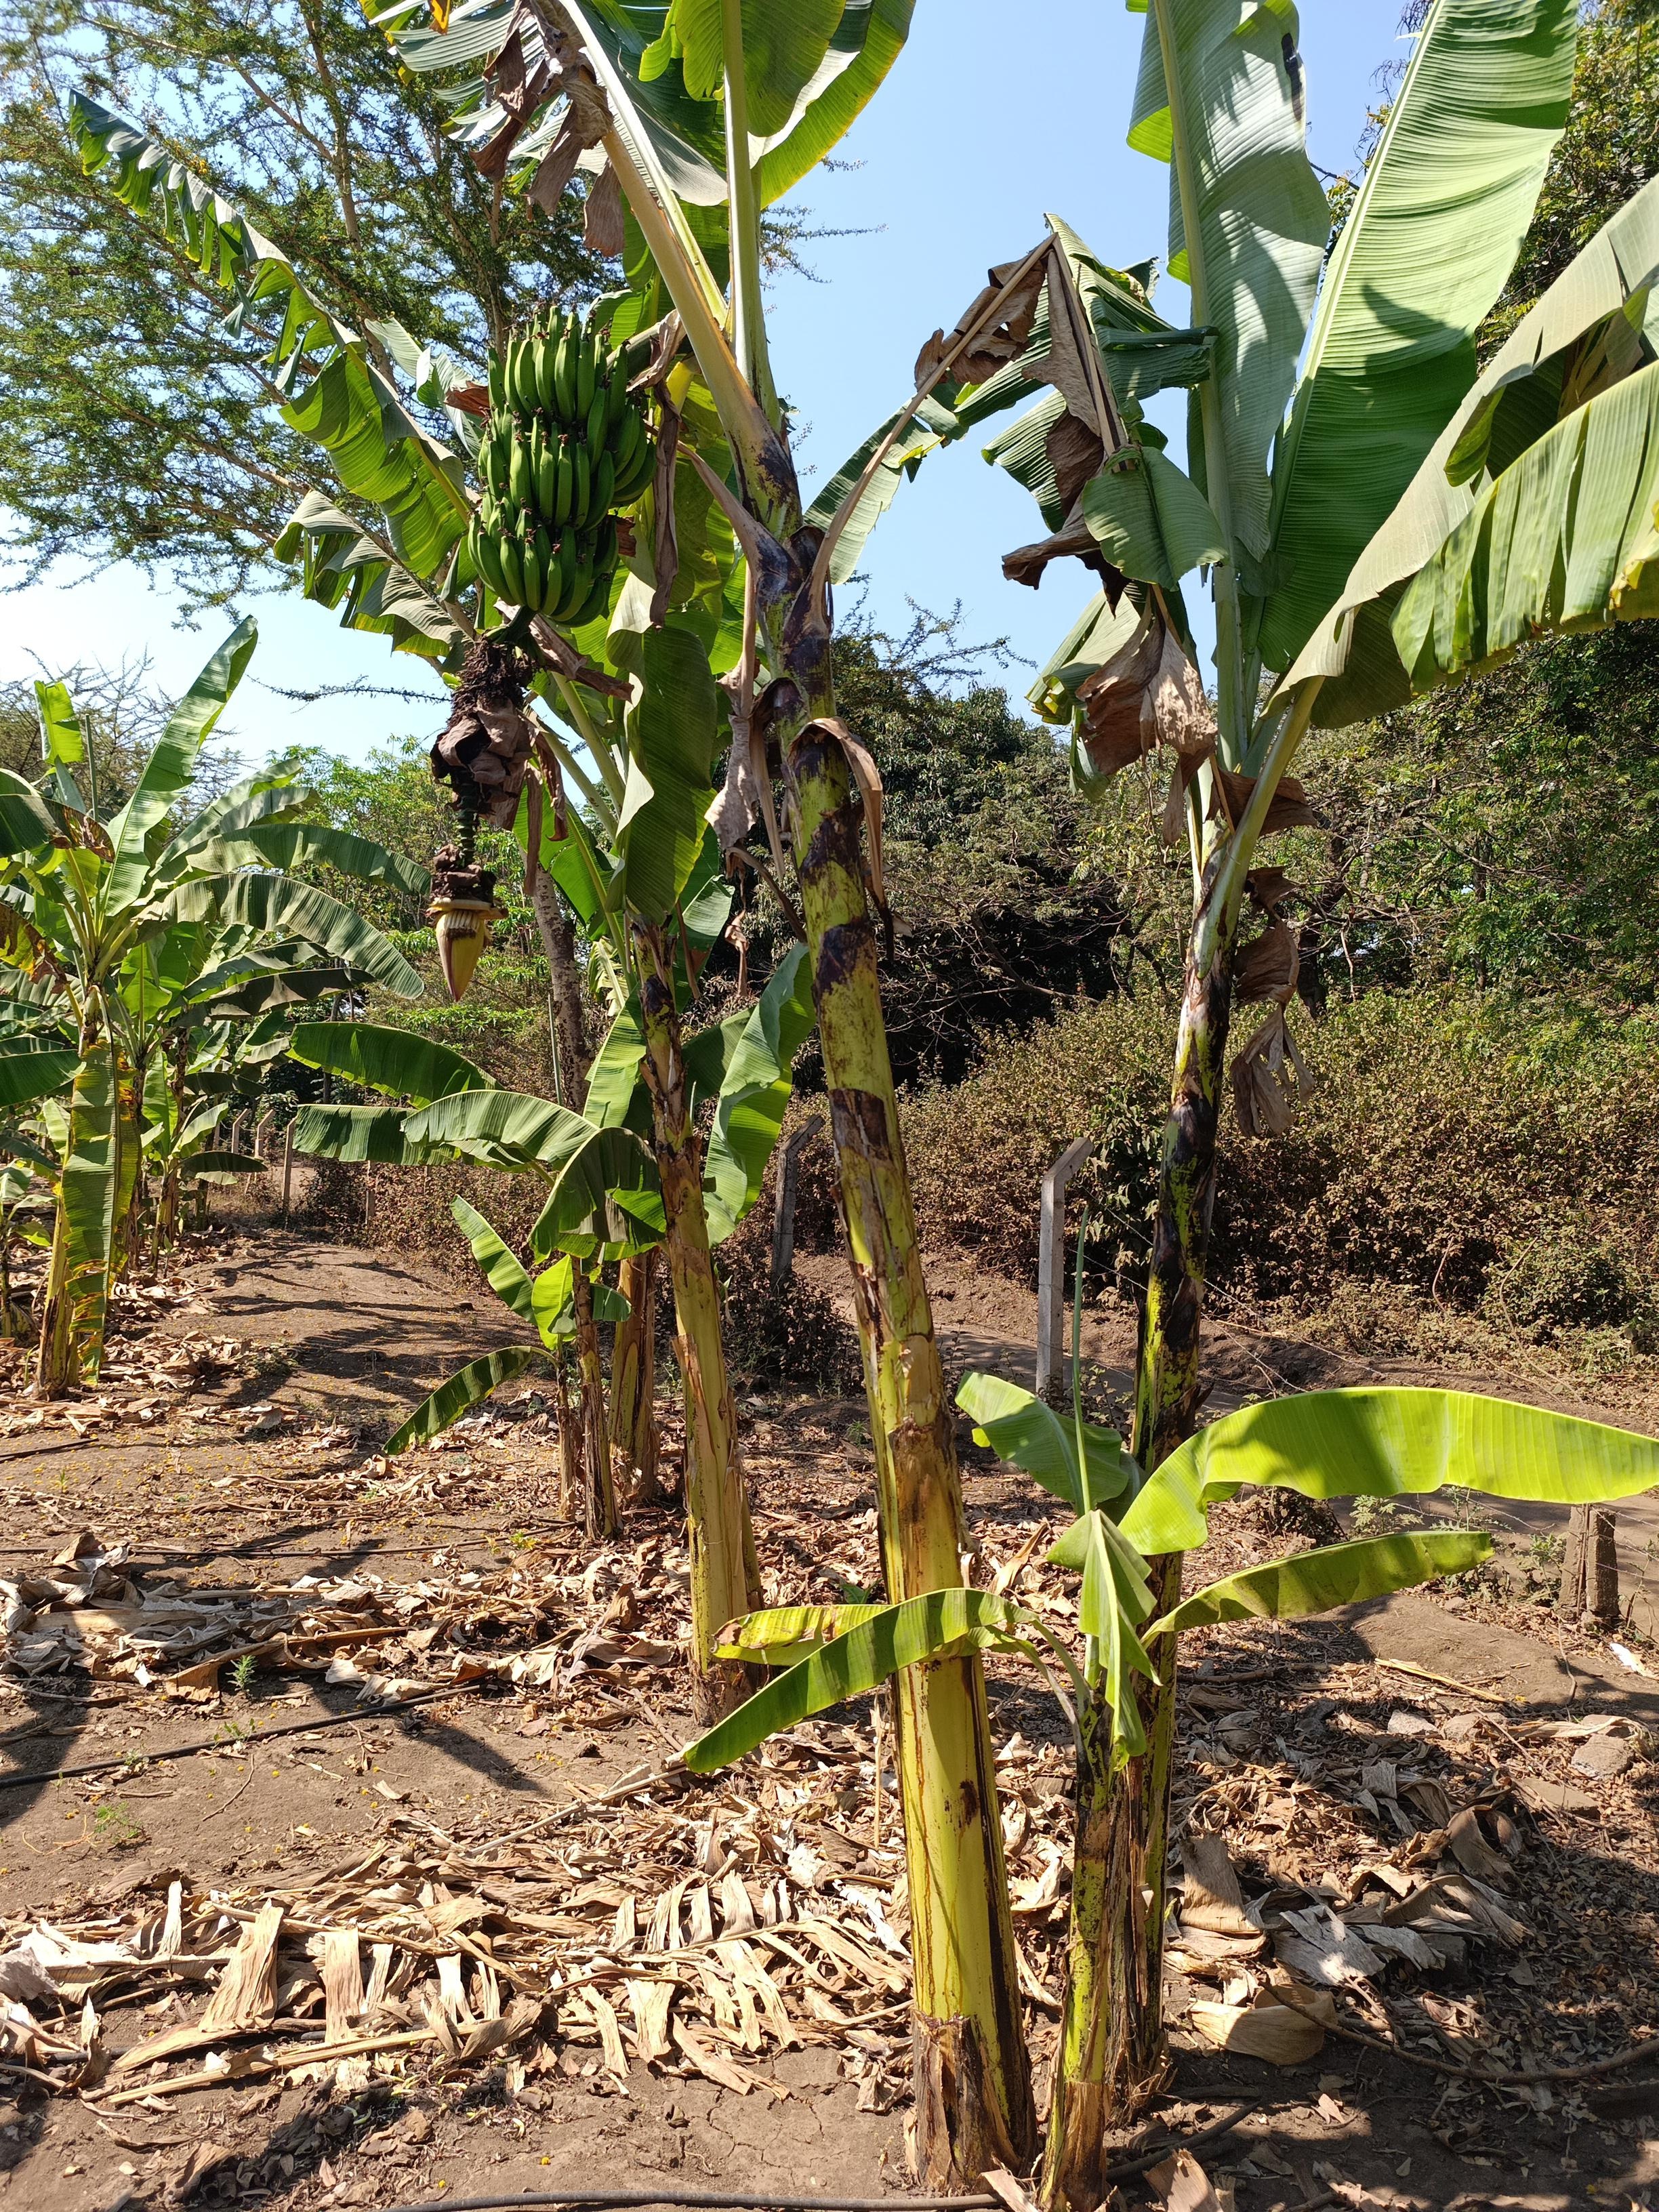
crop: banana
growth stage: development fruit
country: Tanzania
